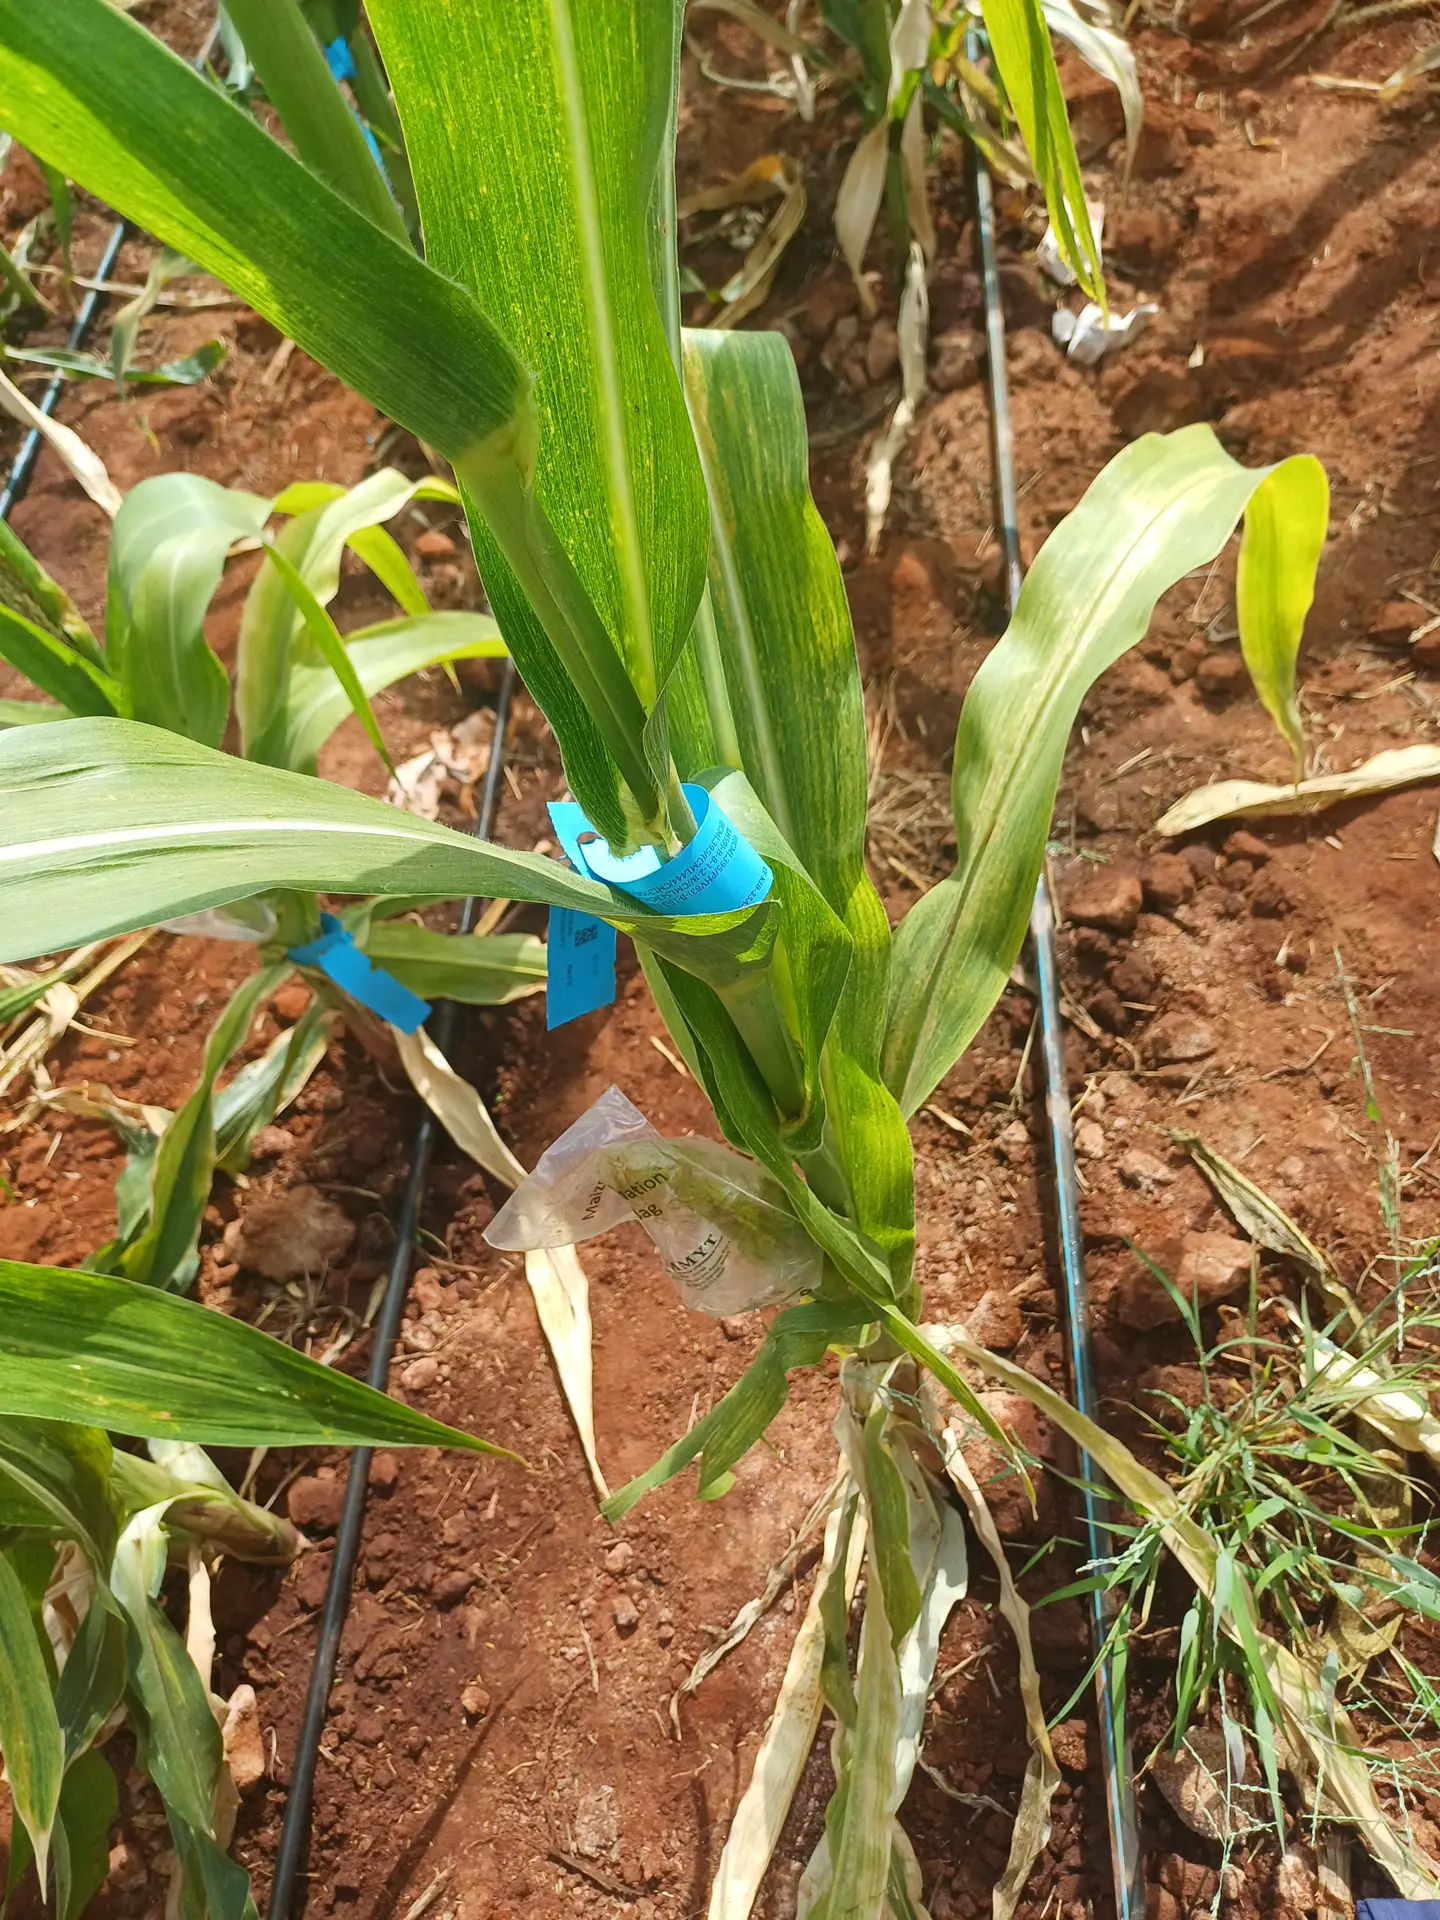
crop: maize
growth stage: flowering
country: Kenya
